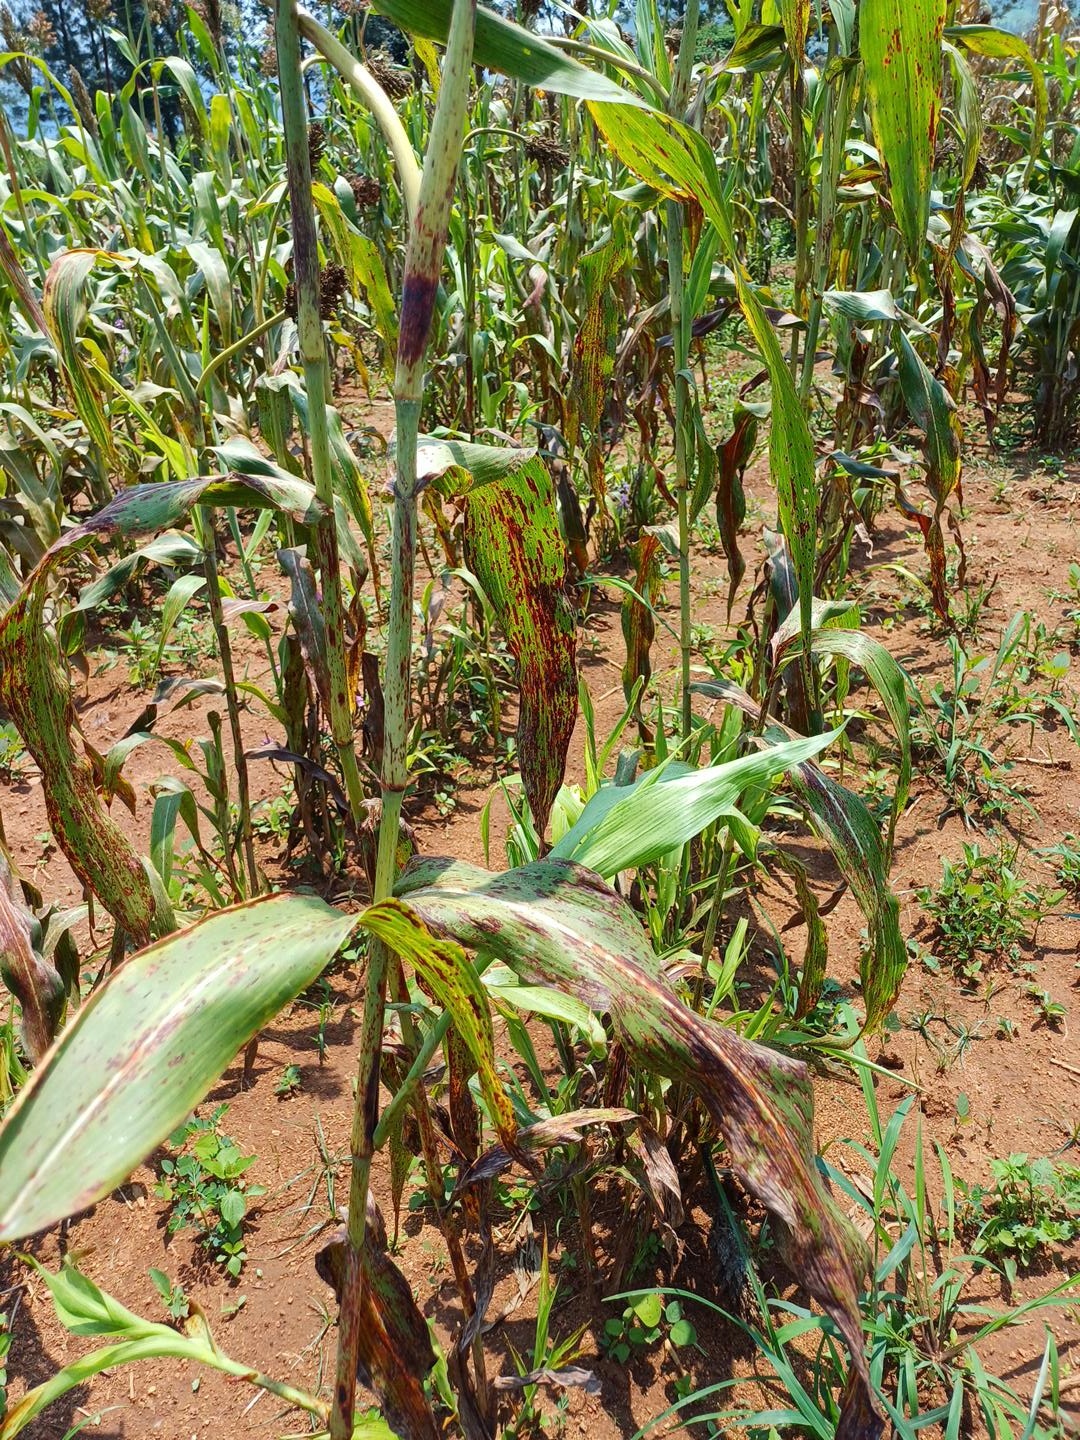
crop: sorghum
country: Kenya
